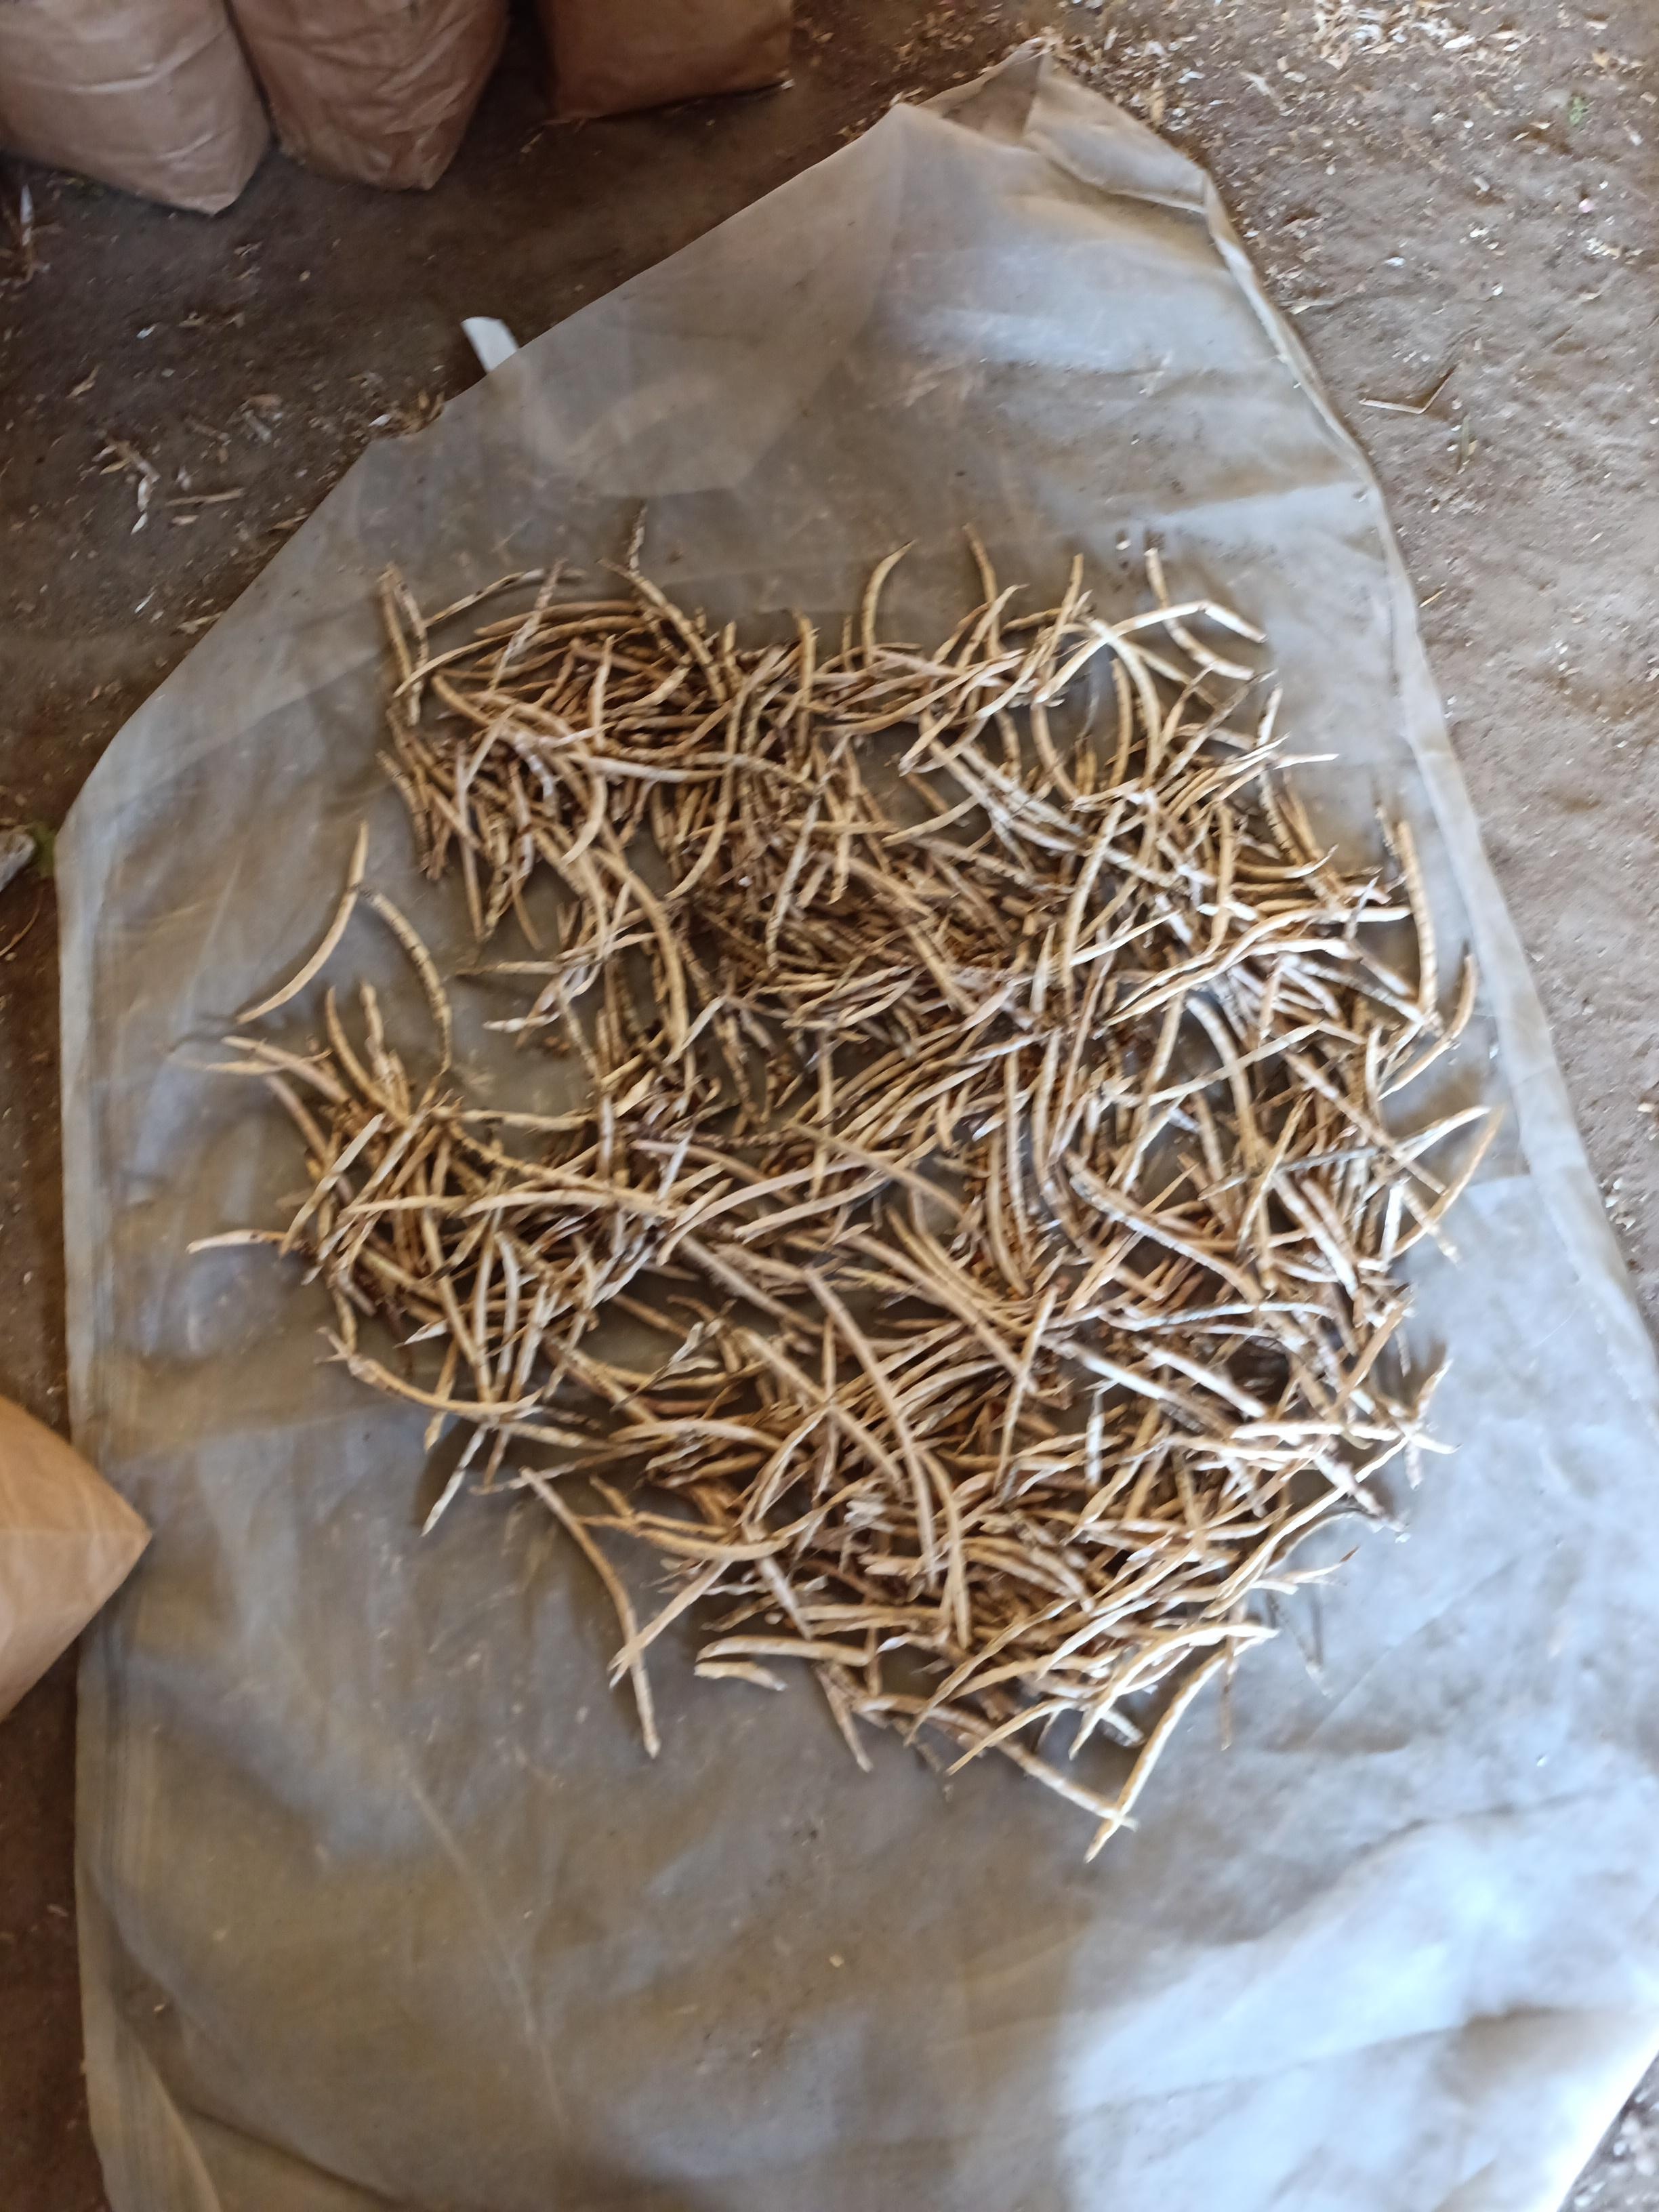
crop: cowpea
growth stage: harvest
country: Nigeria
